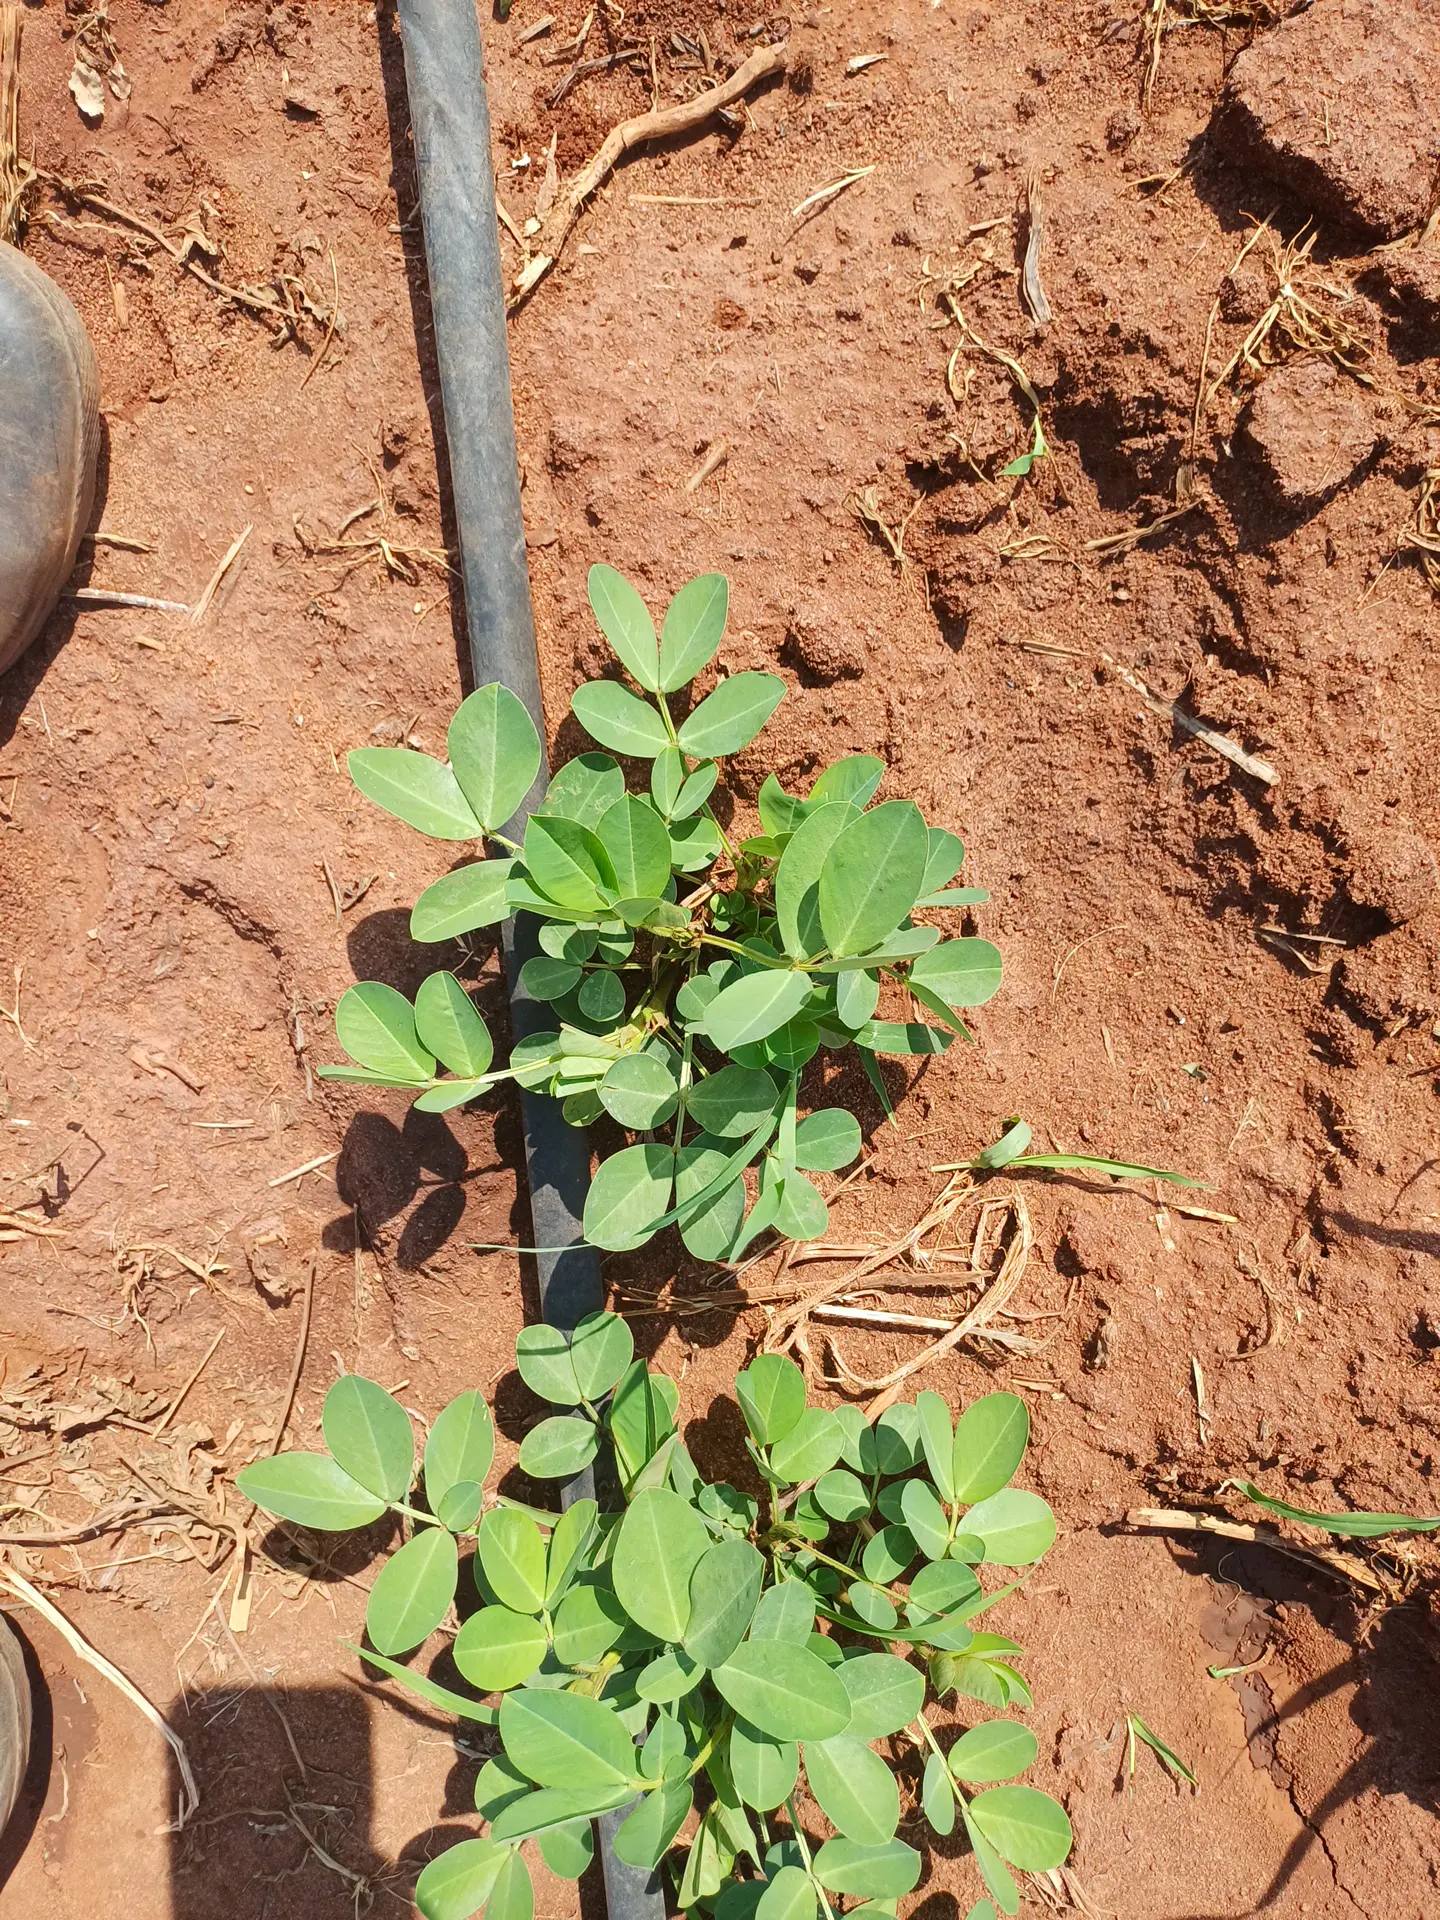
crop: groundnut
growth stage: vegetative
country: Kenya
